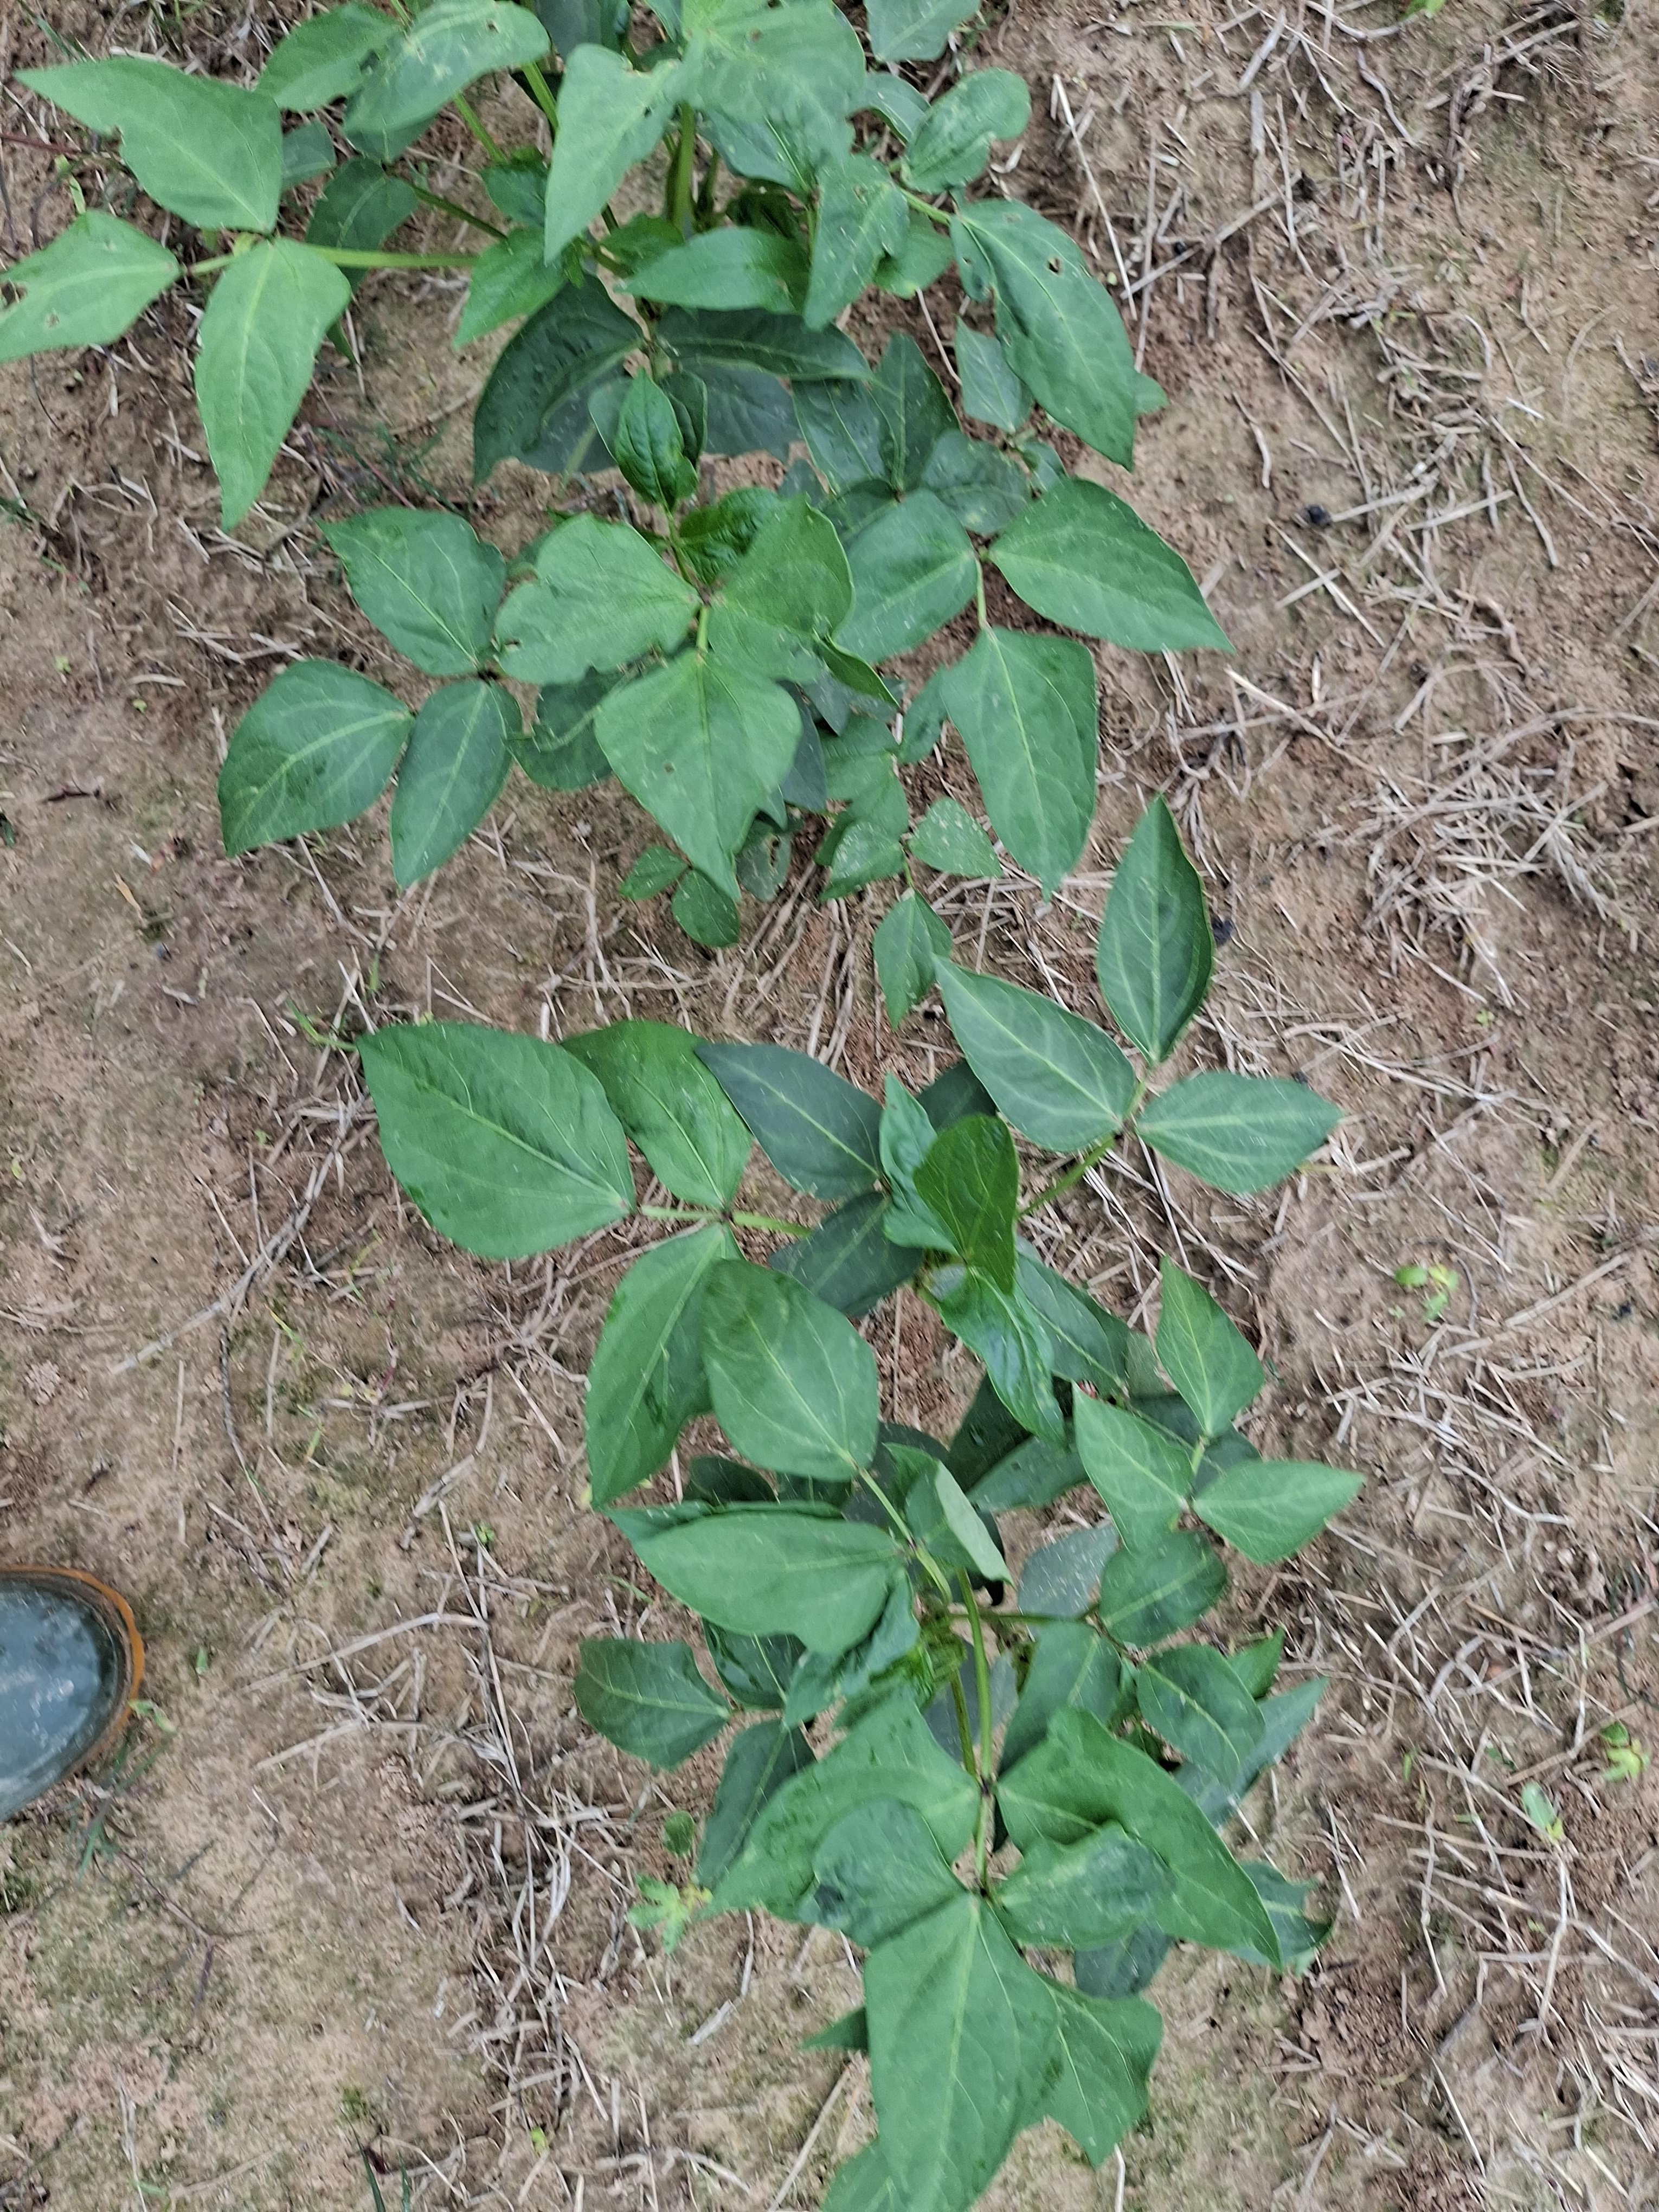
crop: cowpea
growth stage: emergence
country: Nigeria
